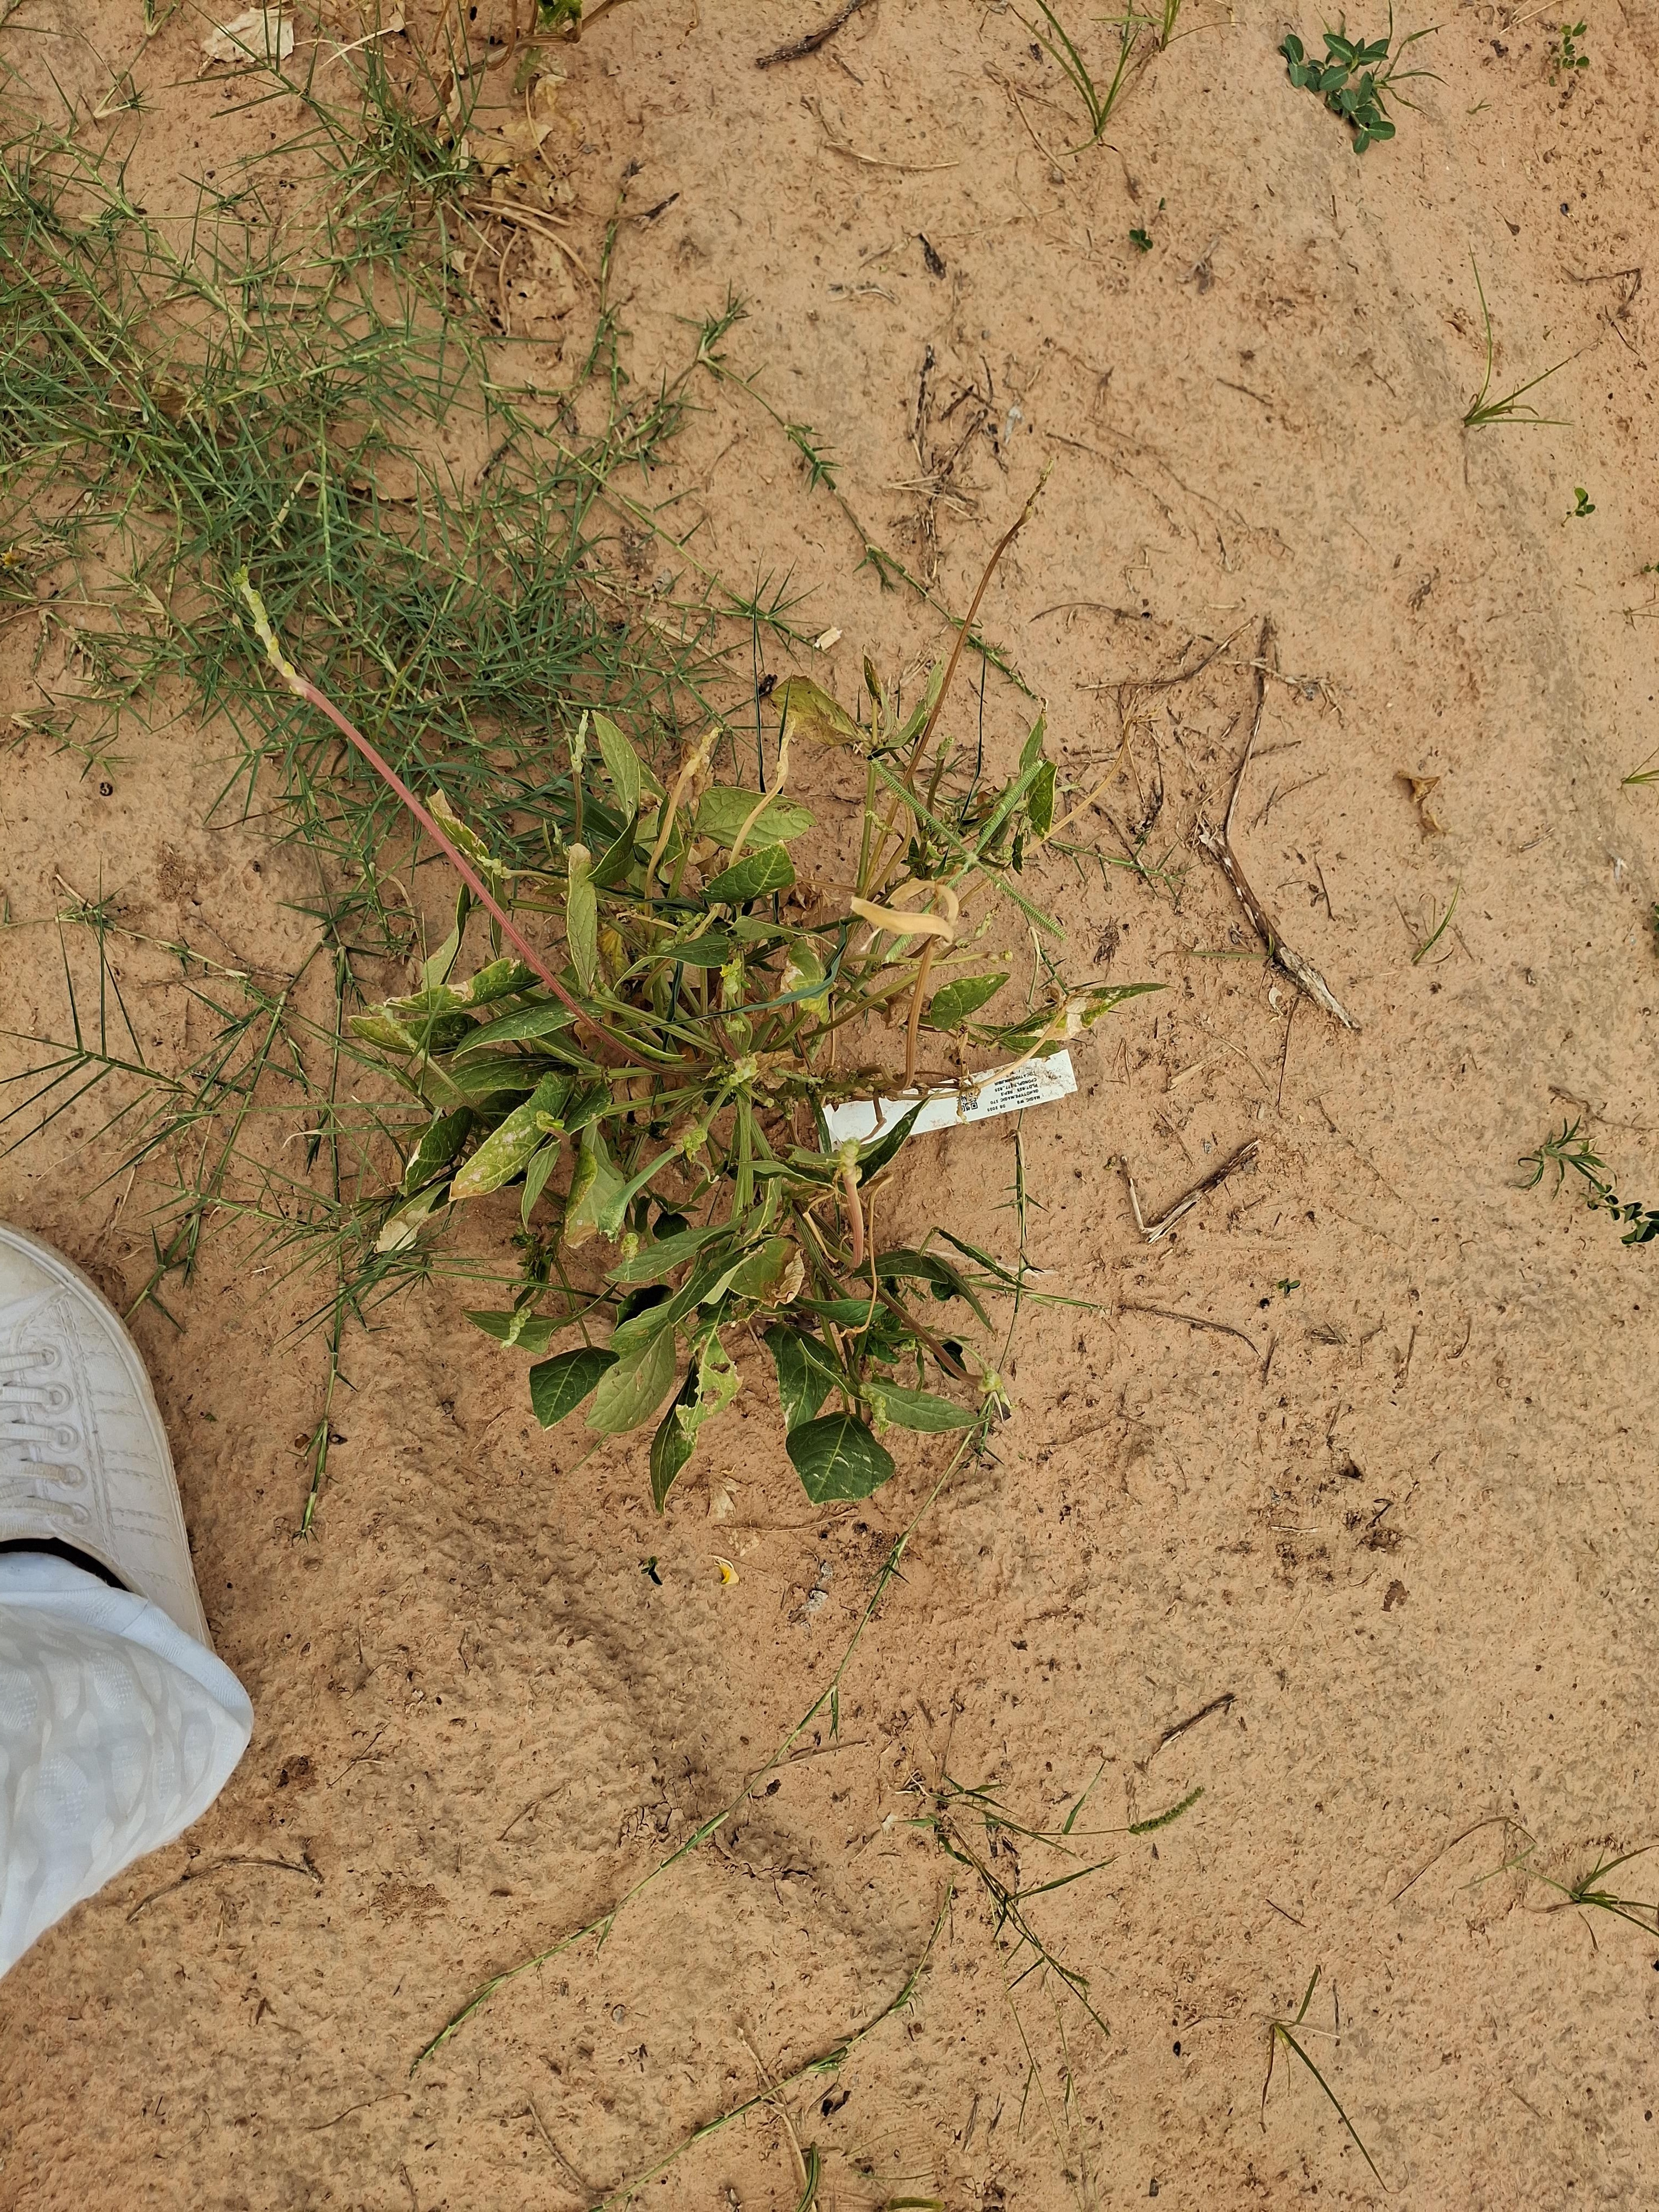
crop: cowpea
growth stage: harvest maturity
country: Nigeria
